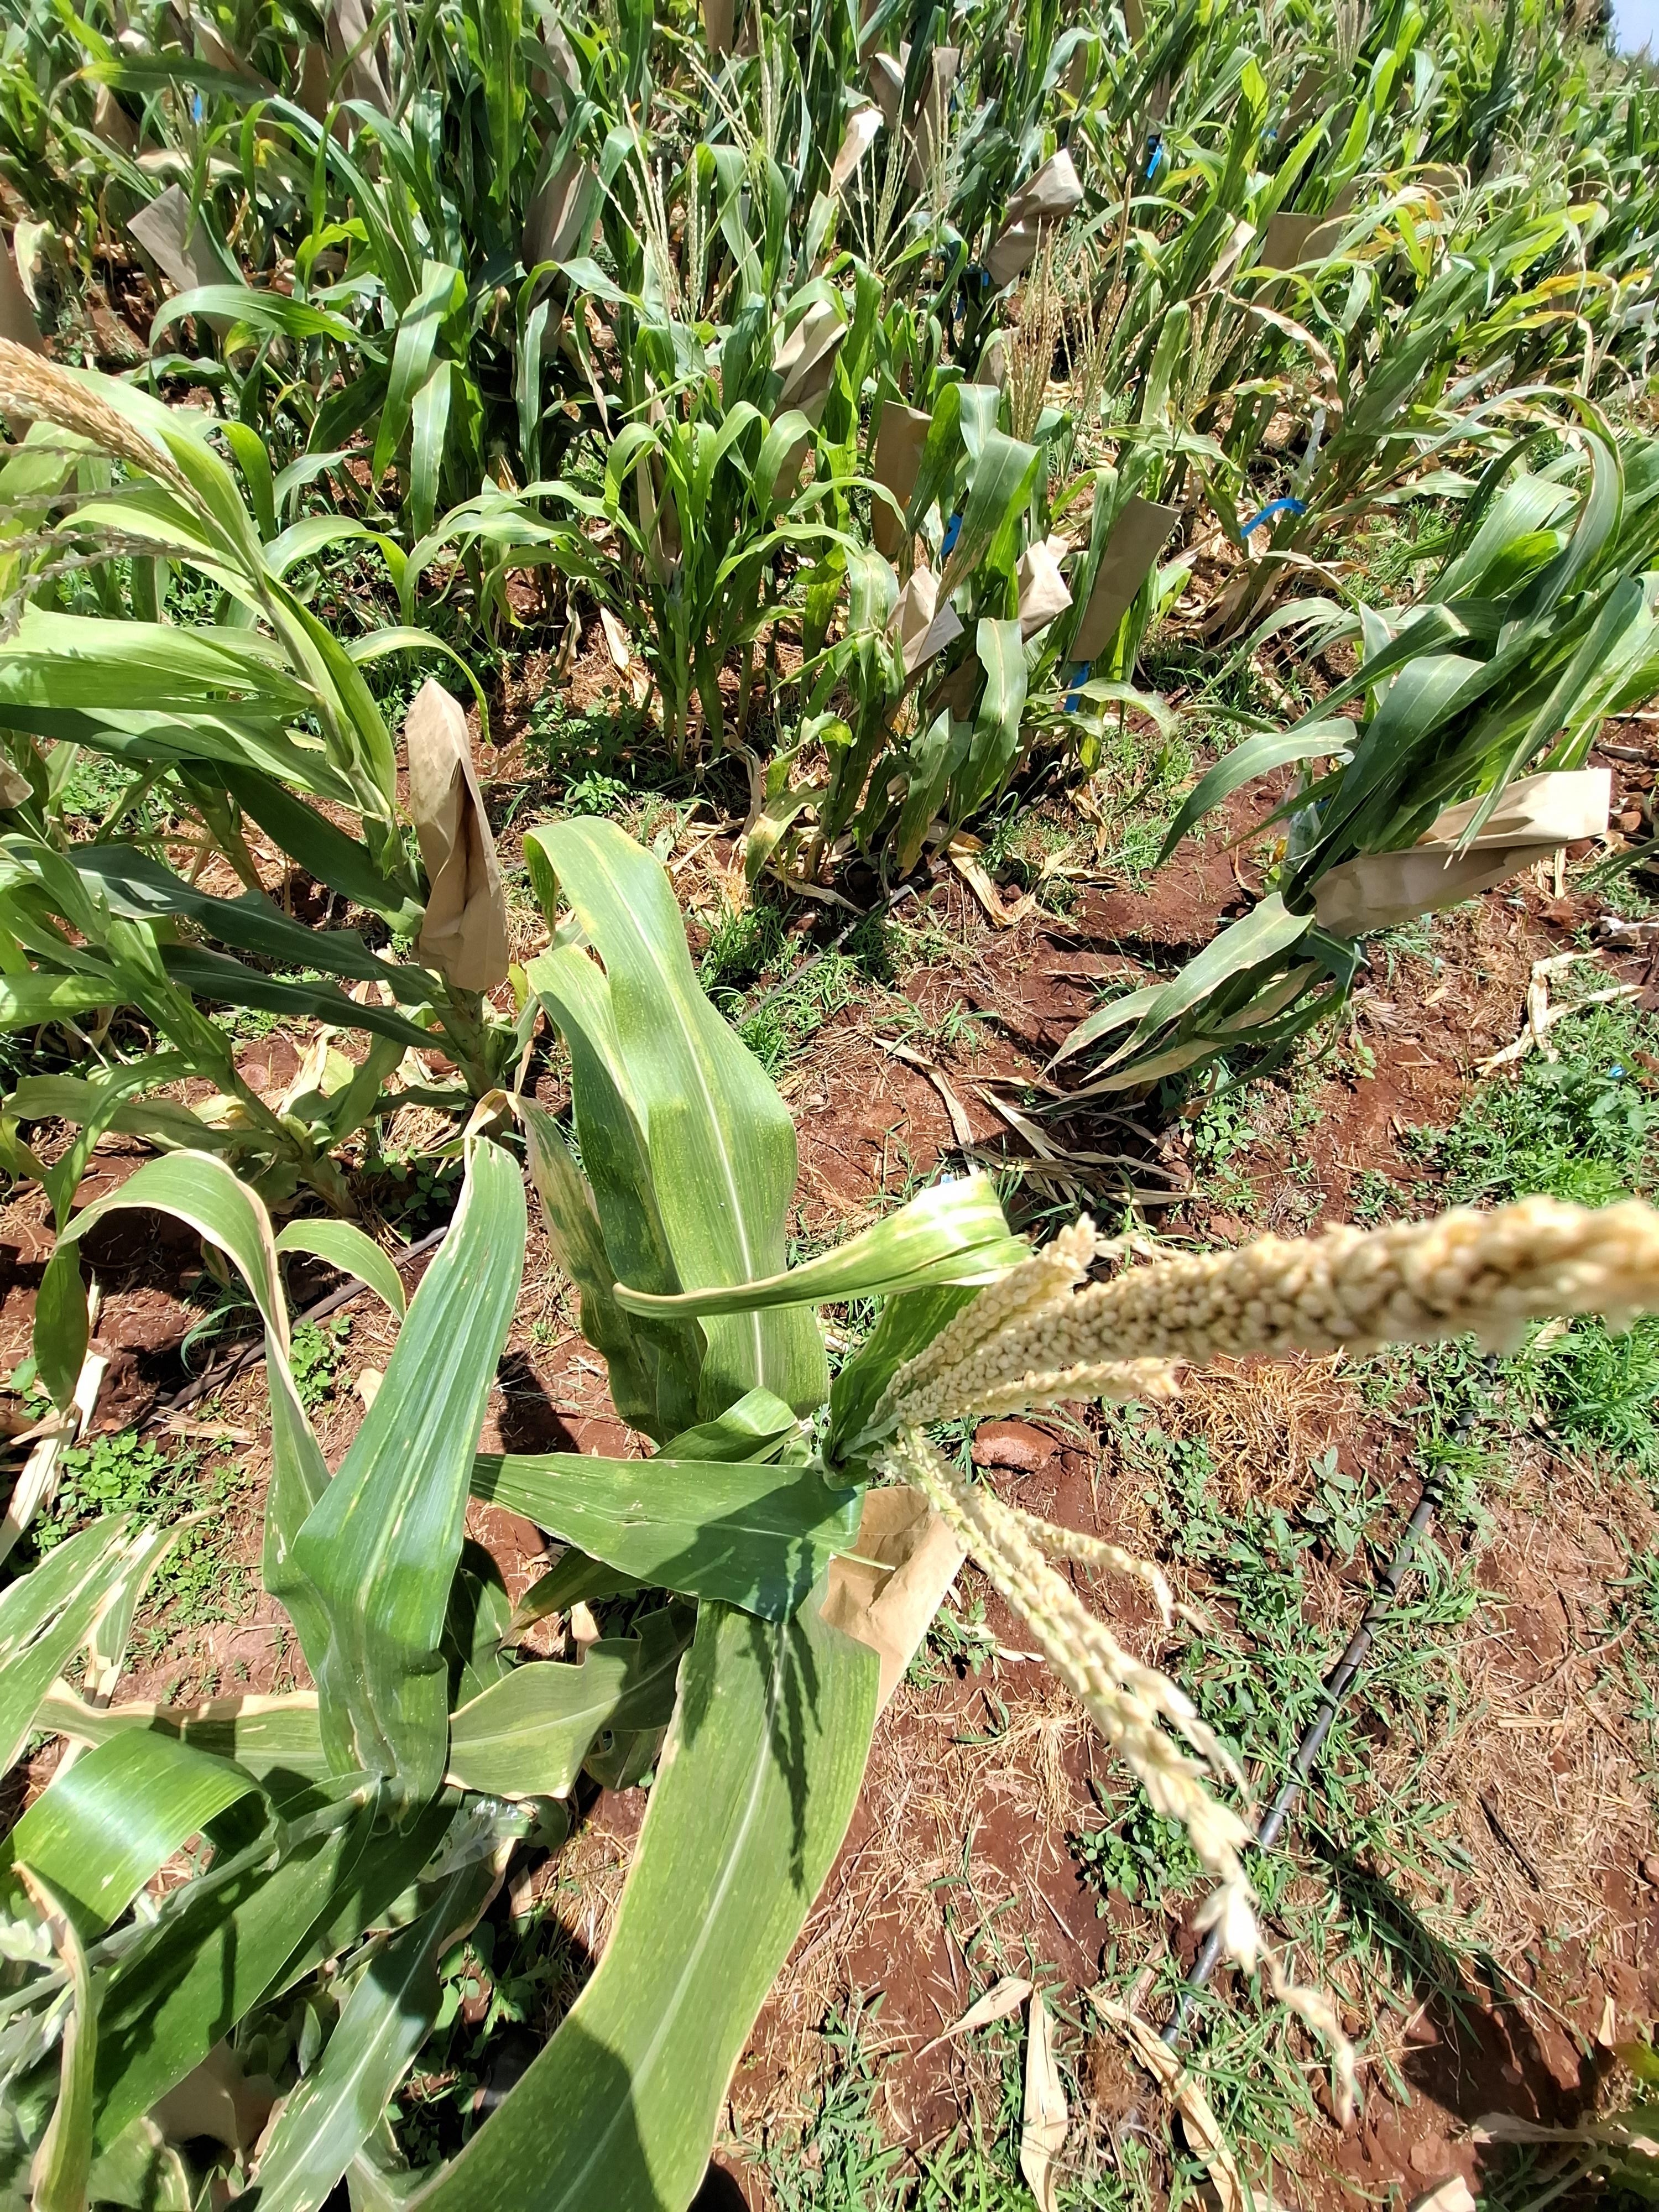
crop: maize
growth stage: flowering
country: Kenya
